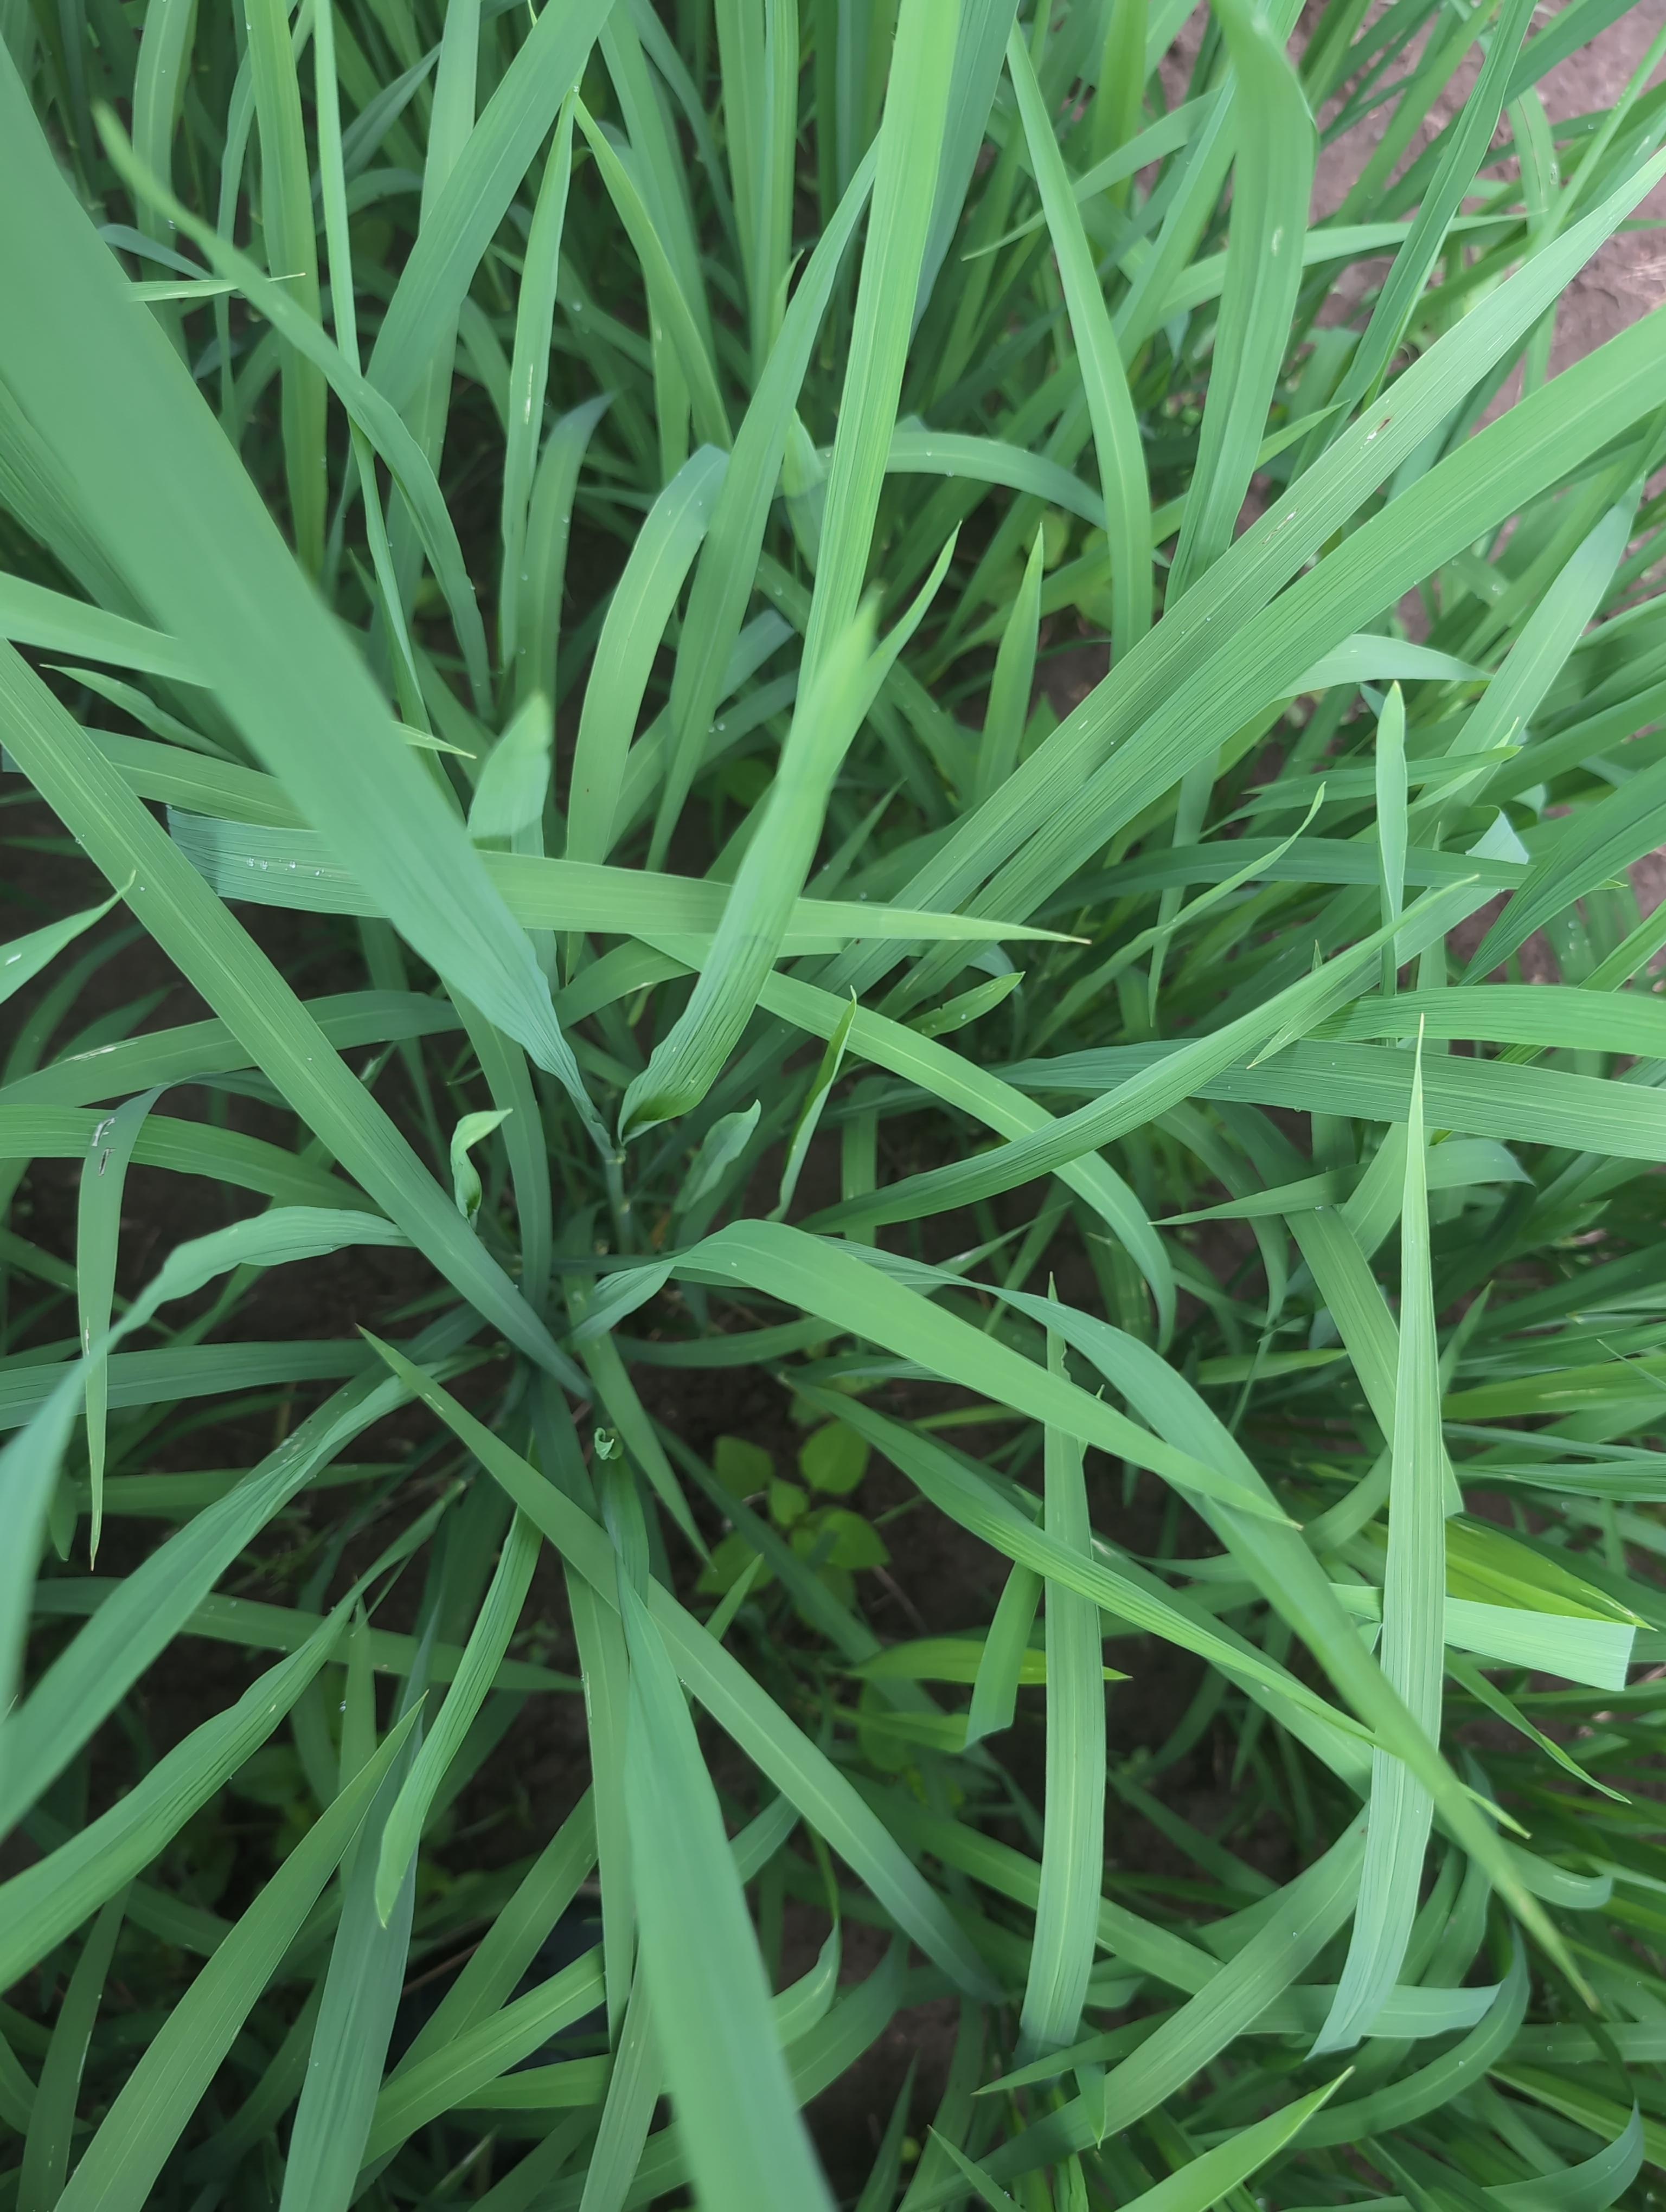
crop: rice
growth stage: elongation stem
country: Côte d'Ivoire
